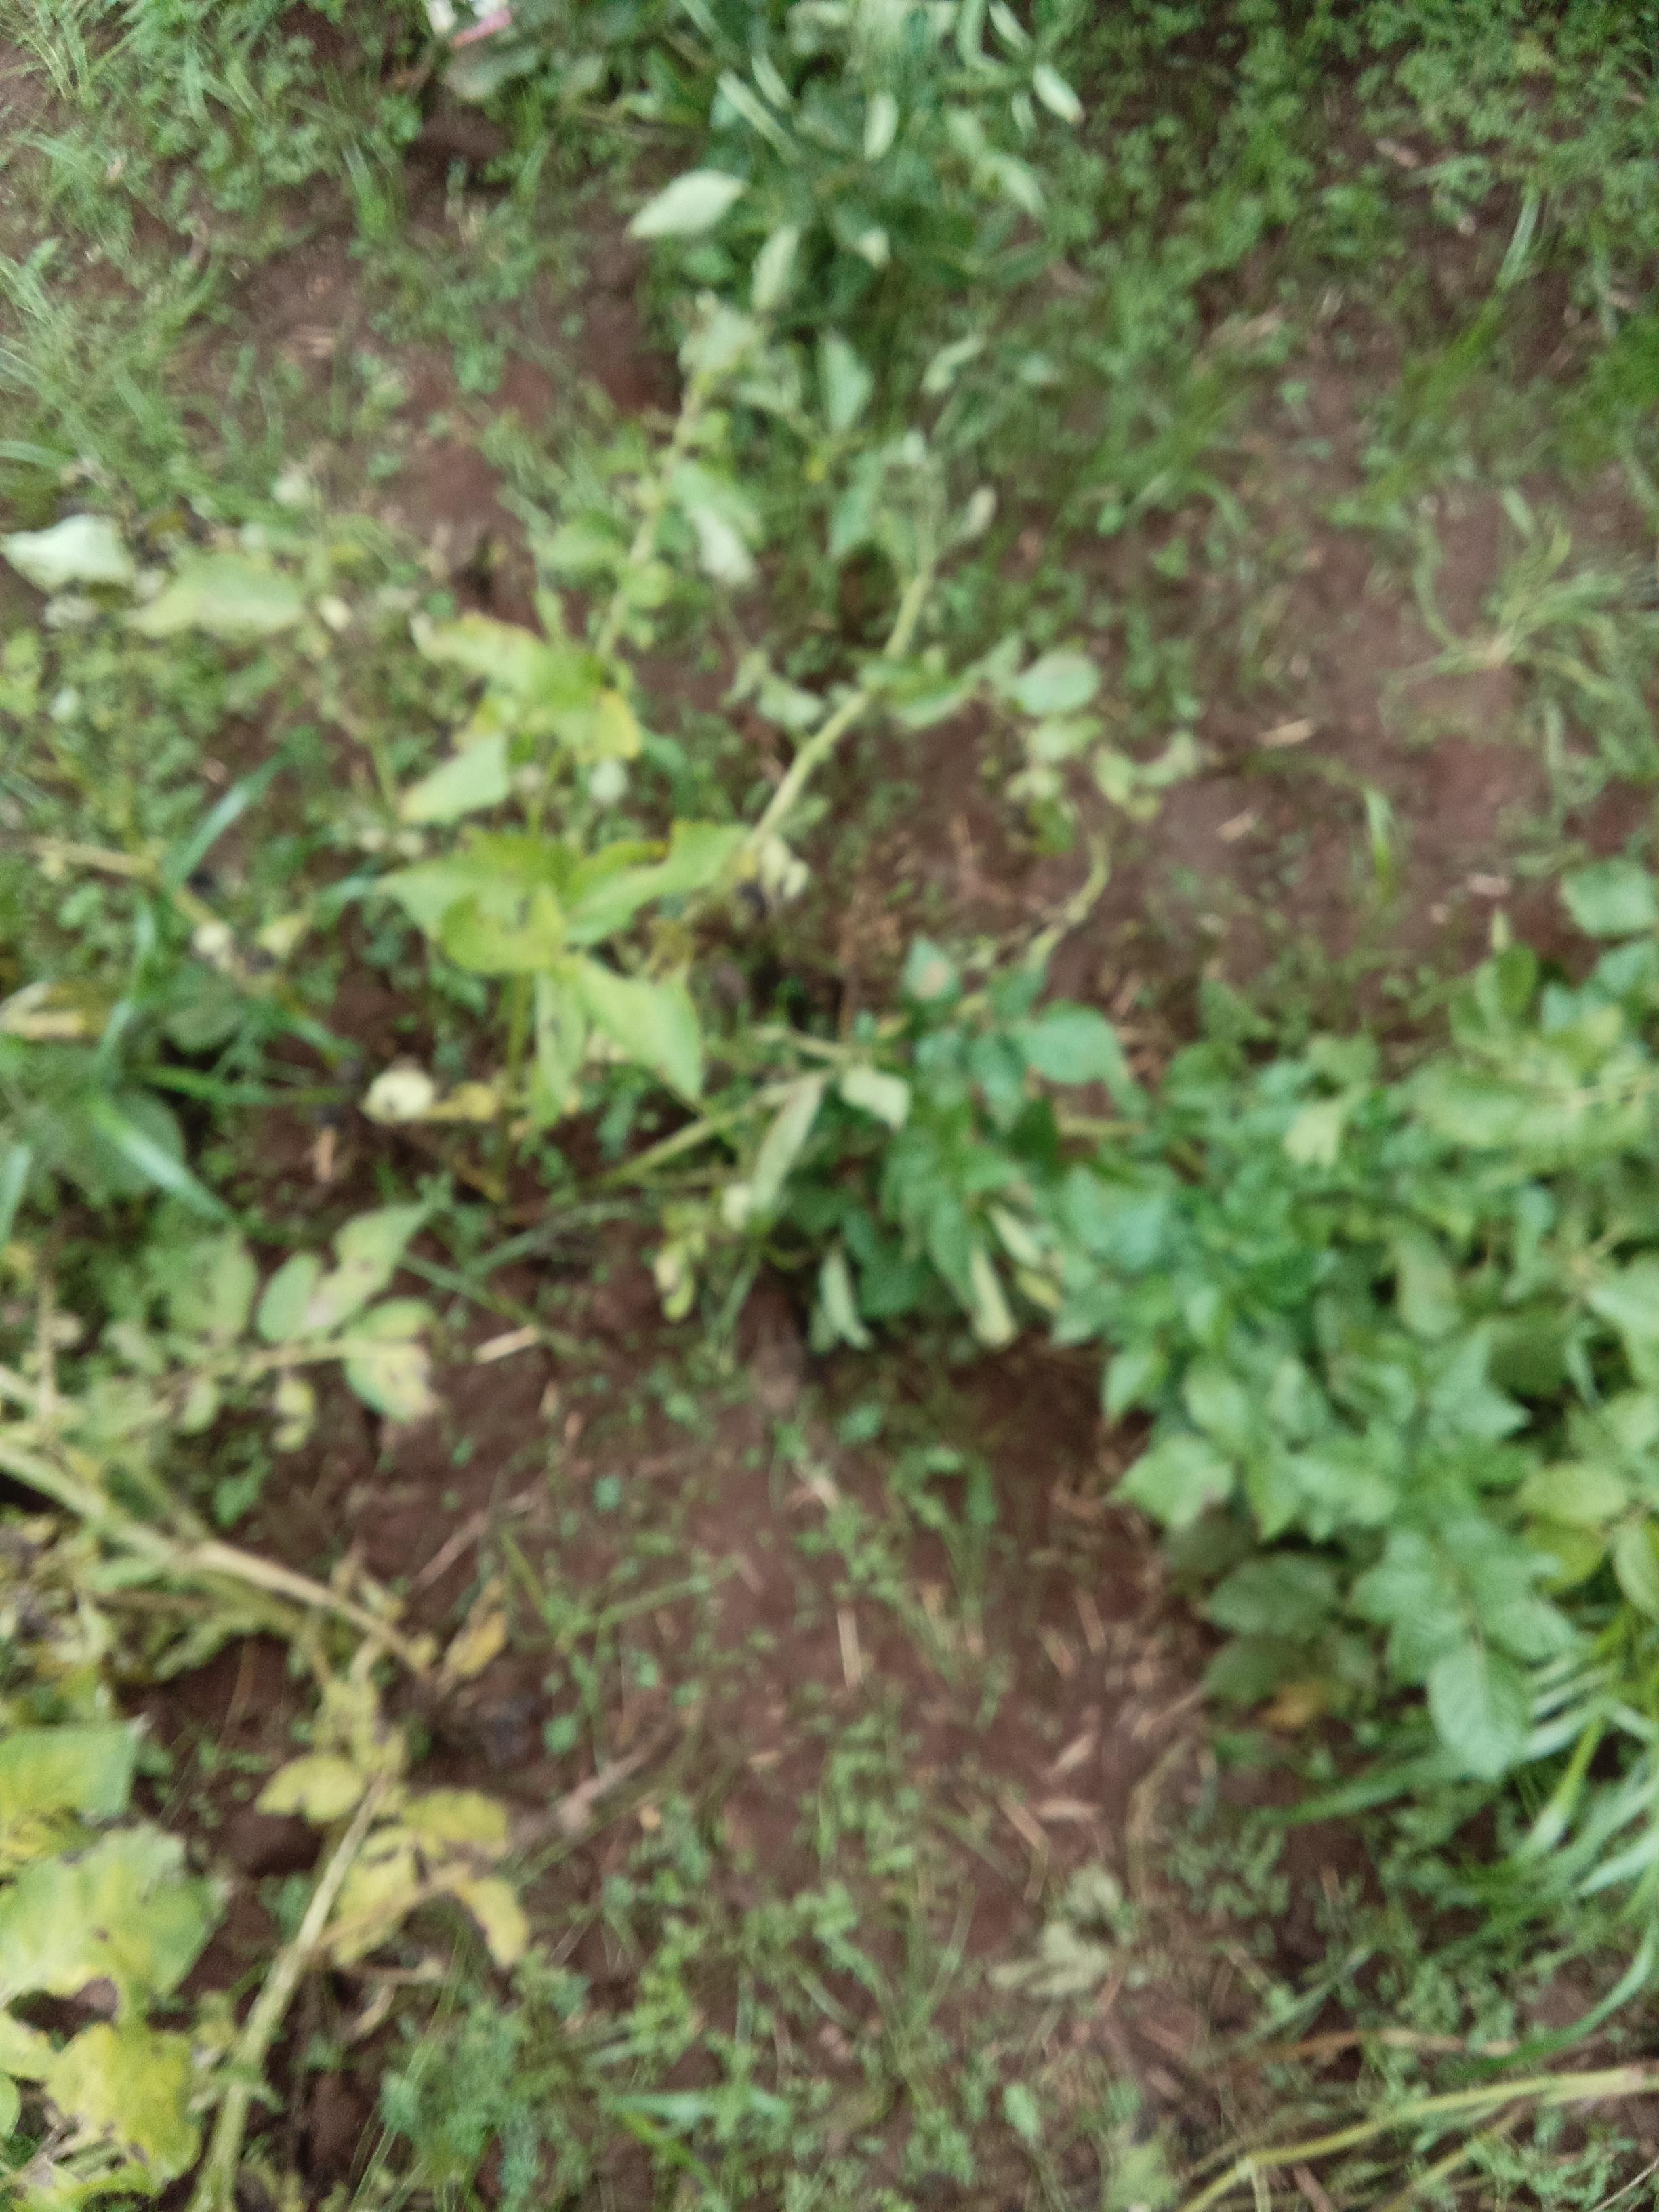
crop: potato
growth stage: harvest maturity
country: Kenya
